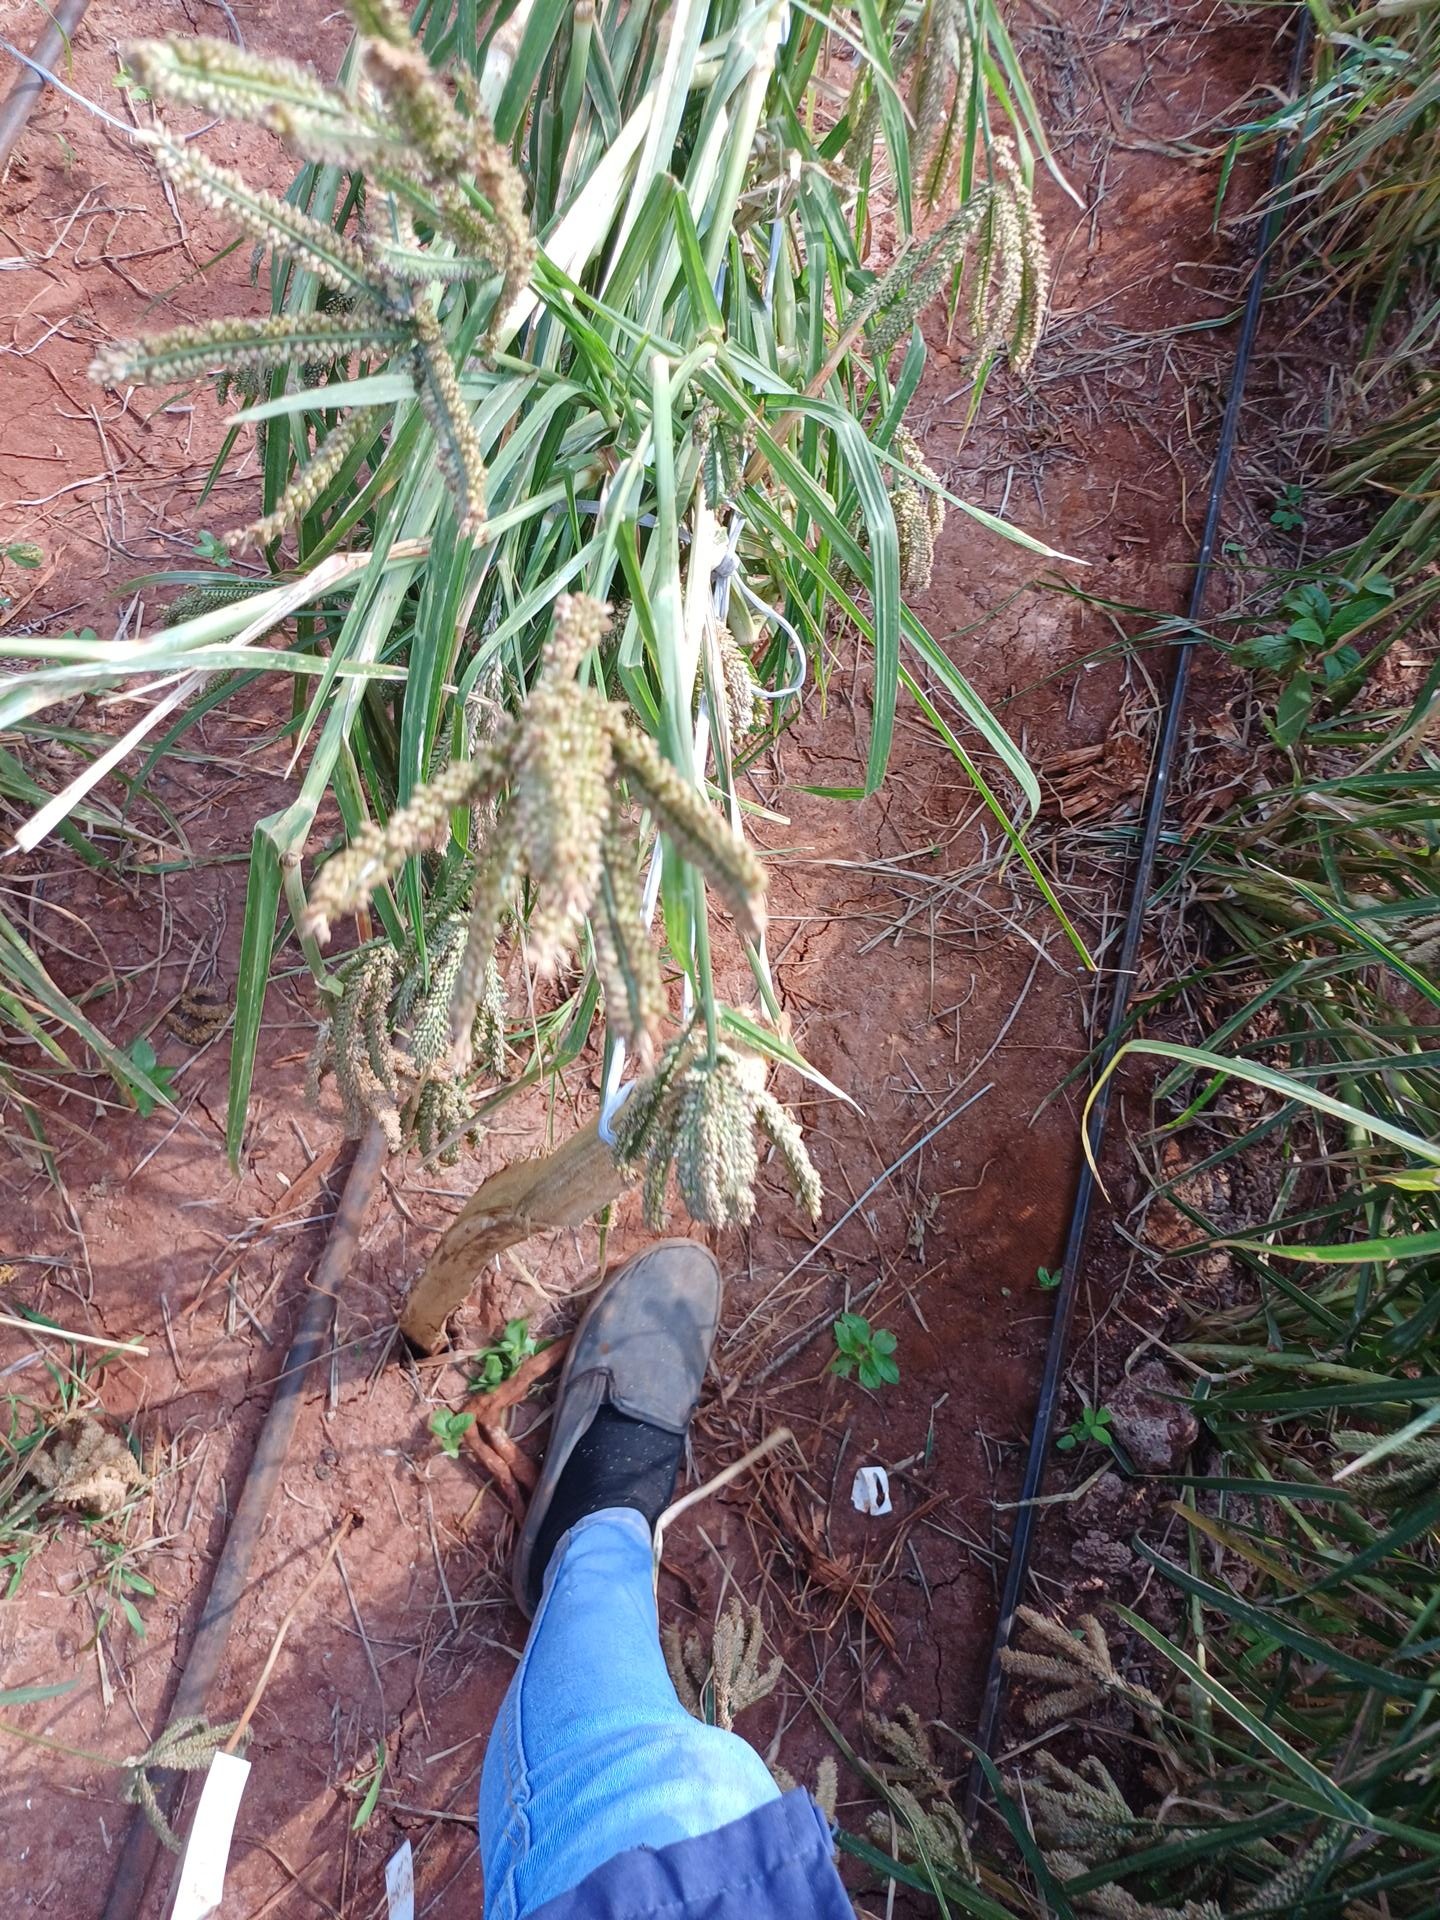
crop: finger millet
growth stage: maturity
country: Kenya
